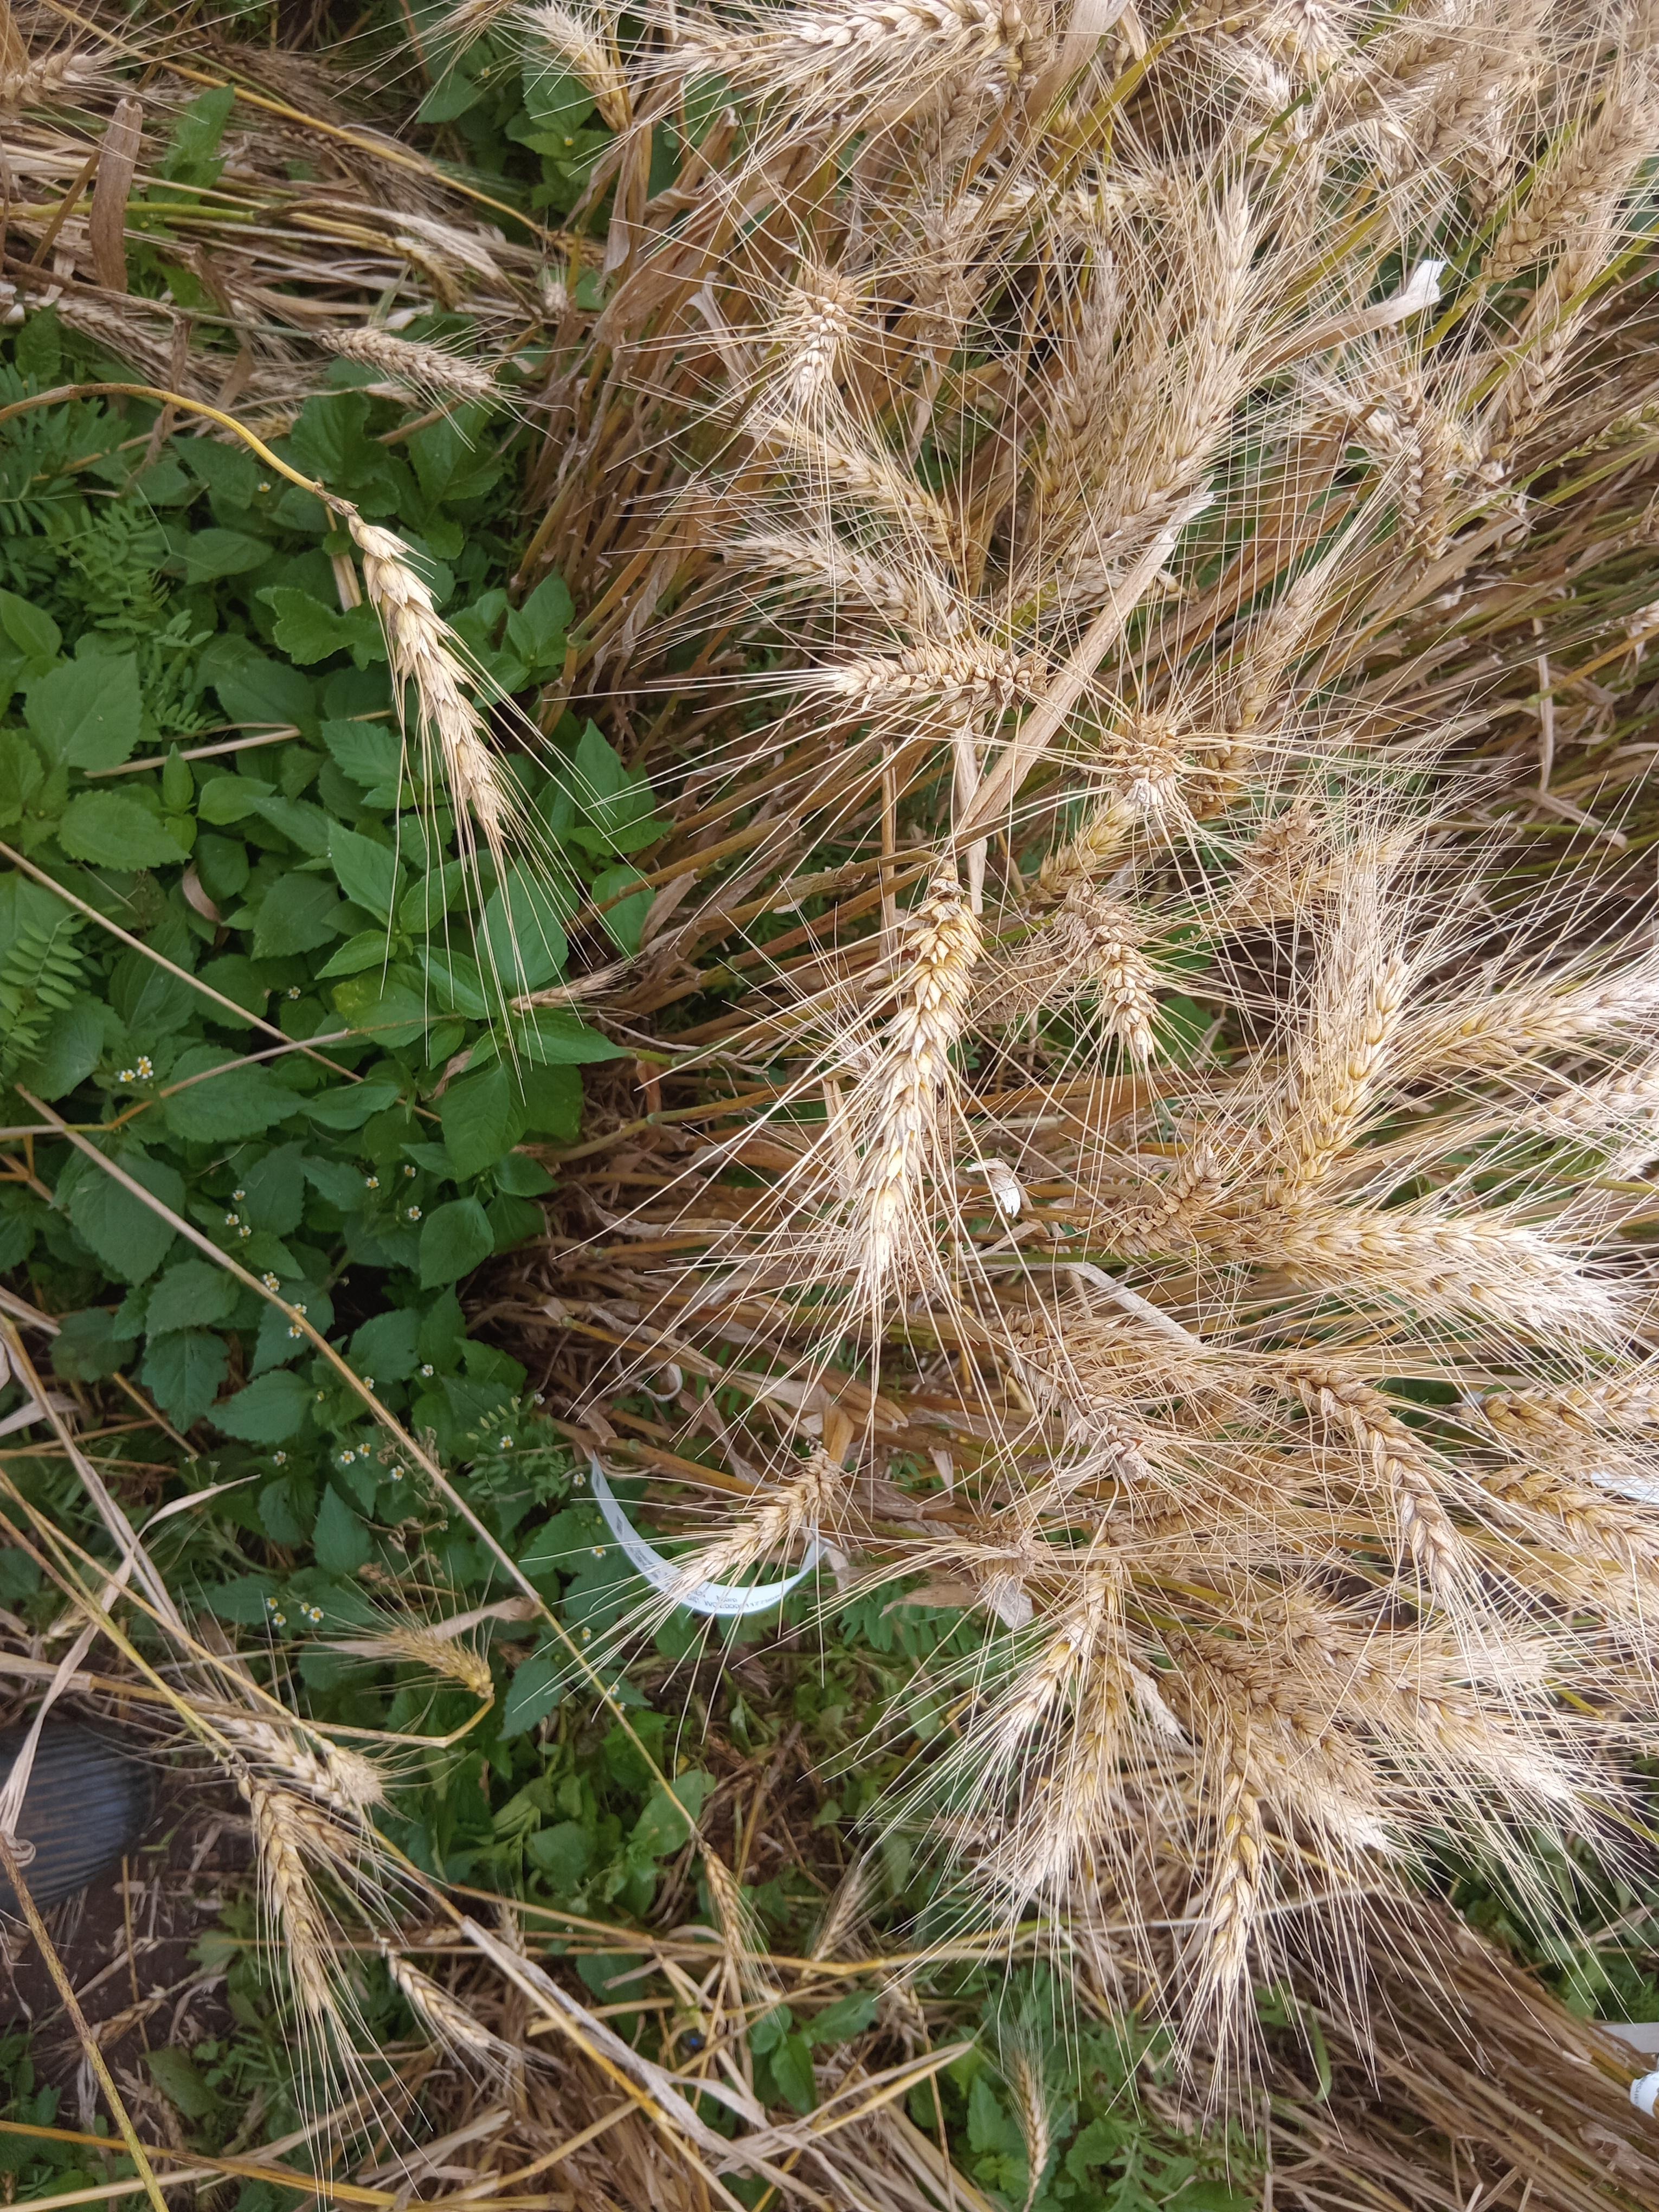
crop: wheat
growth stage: maturity
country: Kenya
